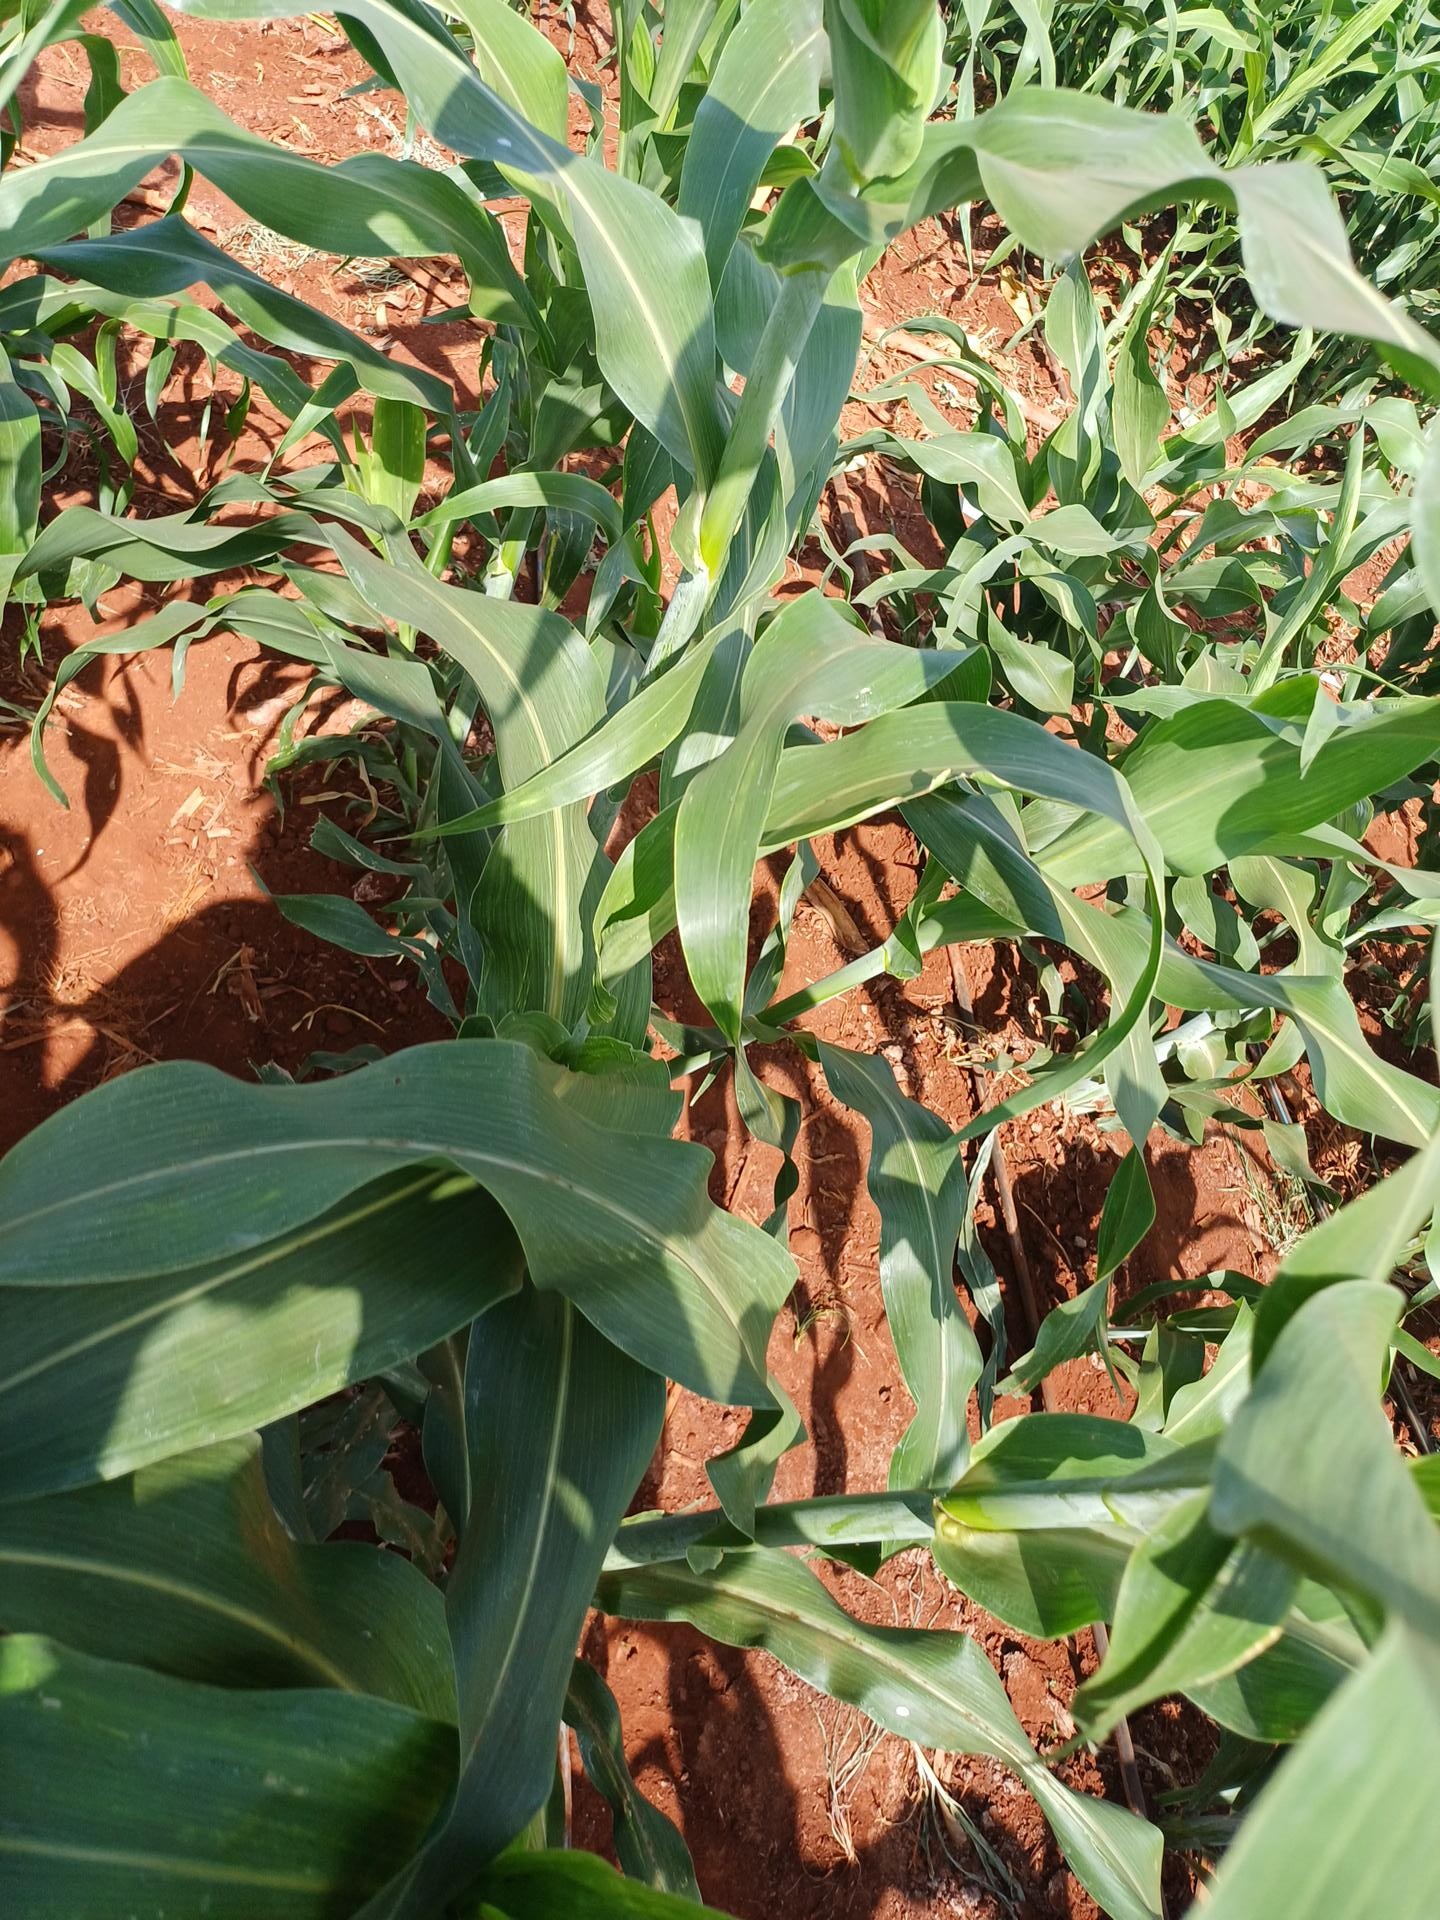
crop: sorghum
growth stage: vegetative
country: Kenya
